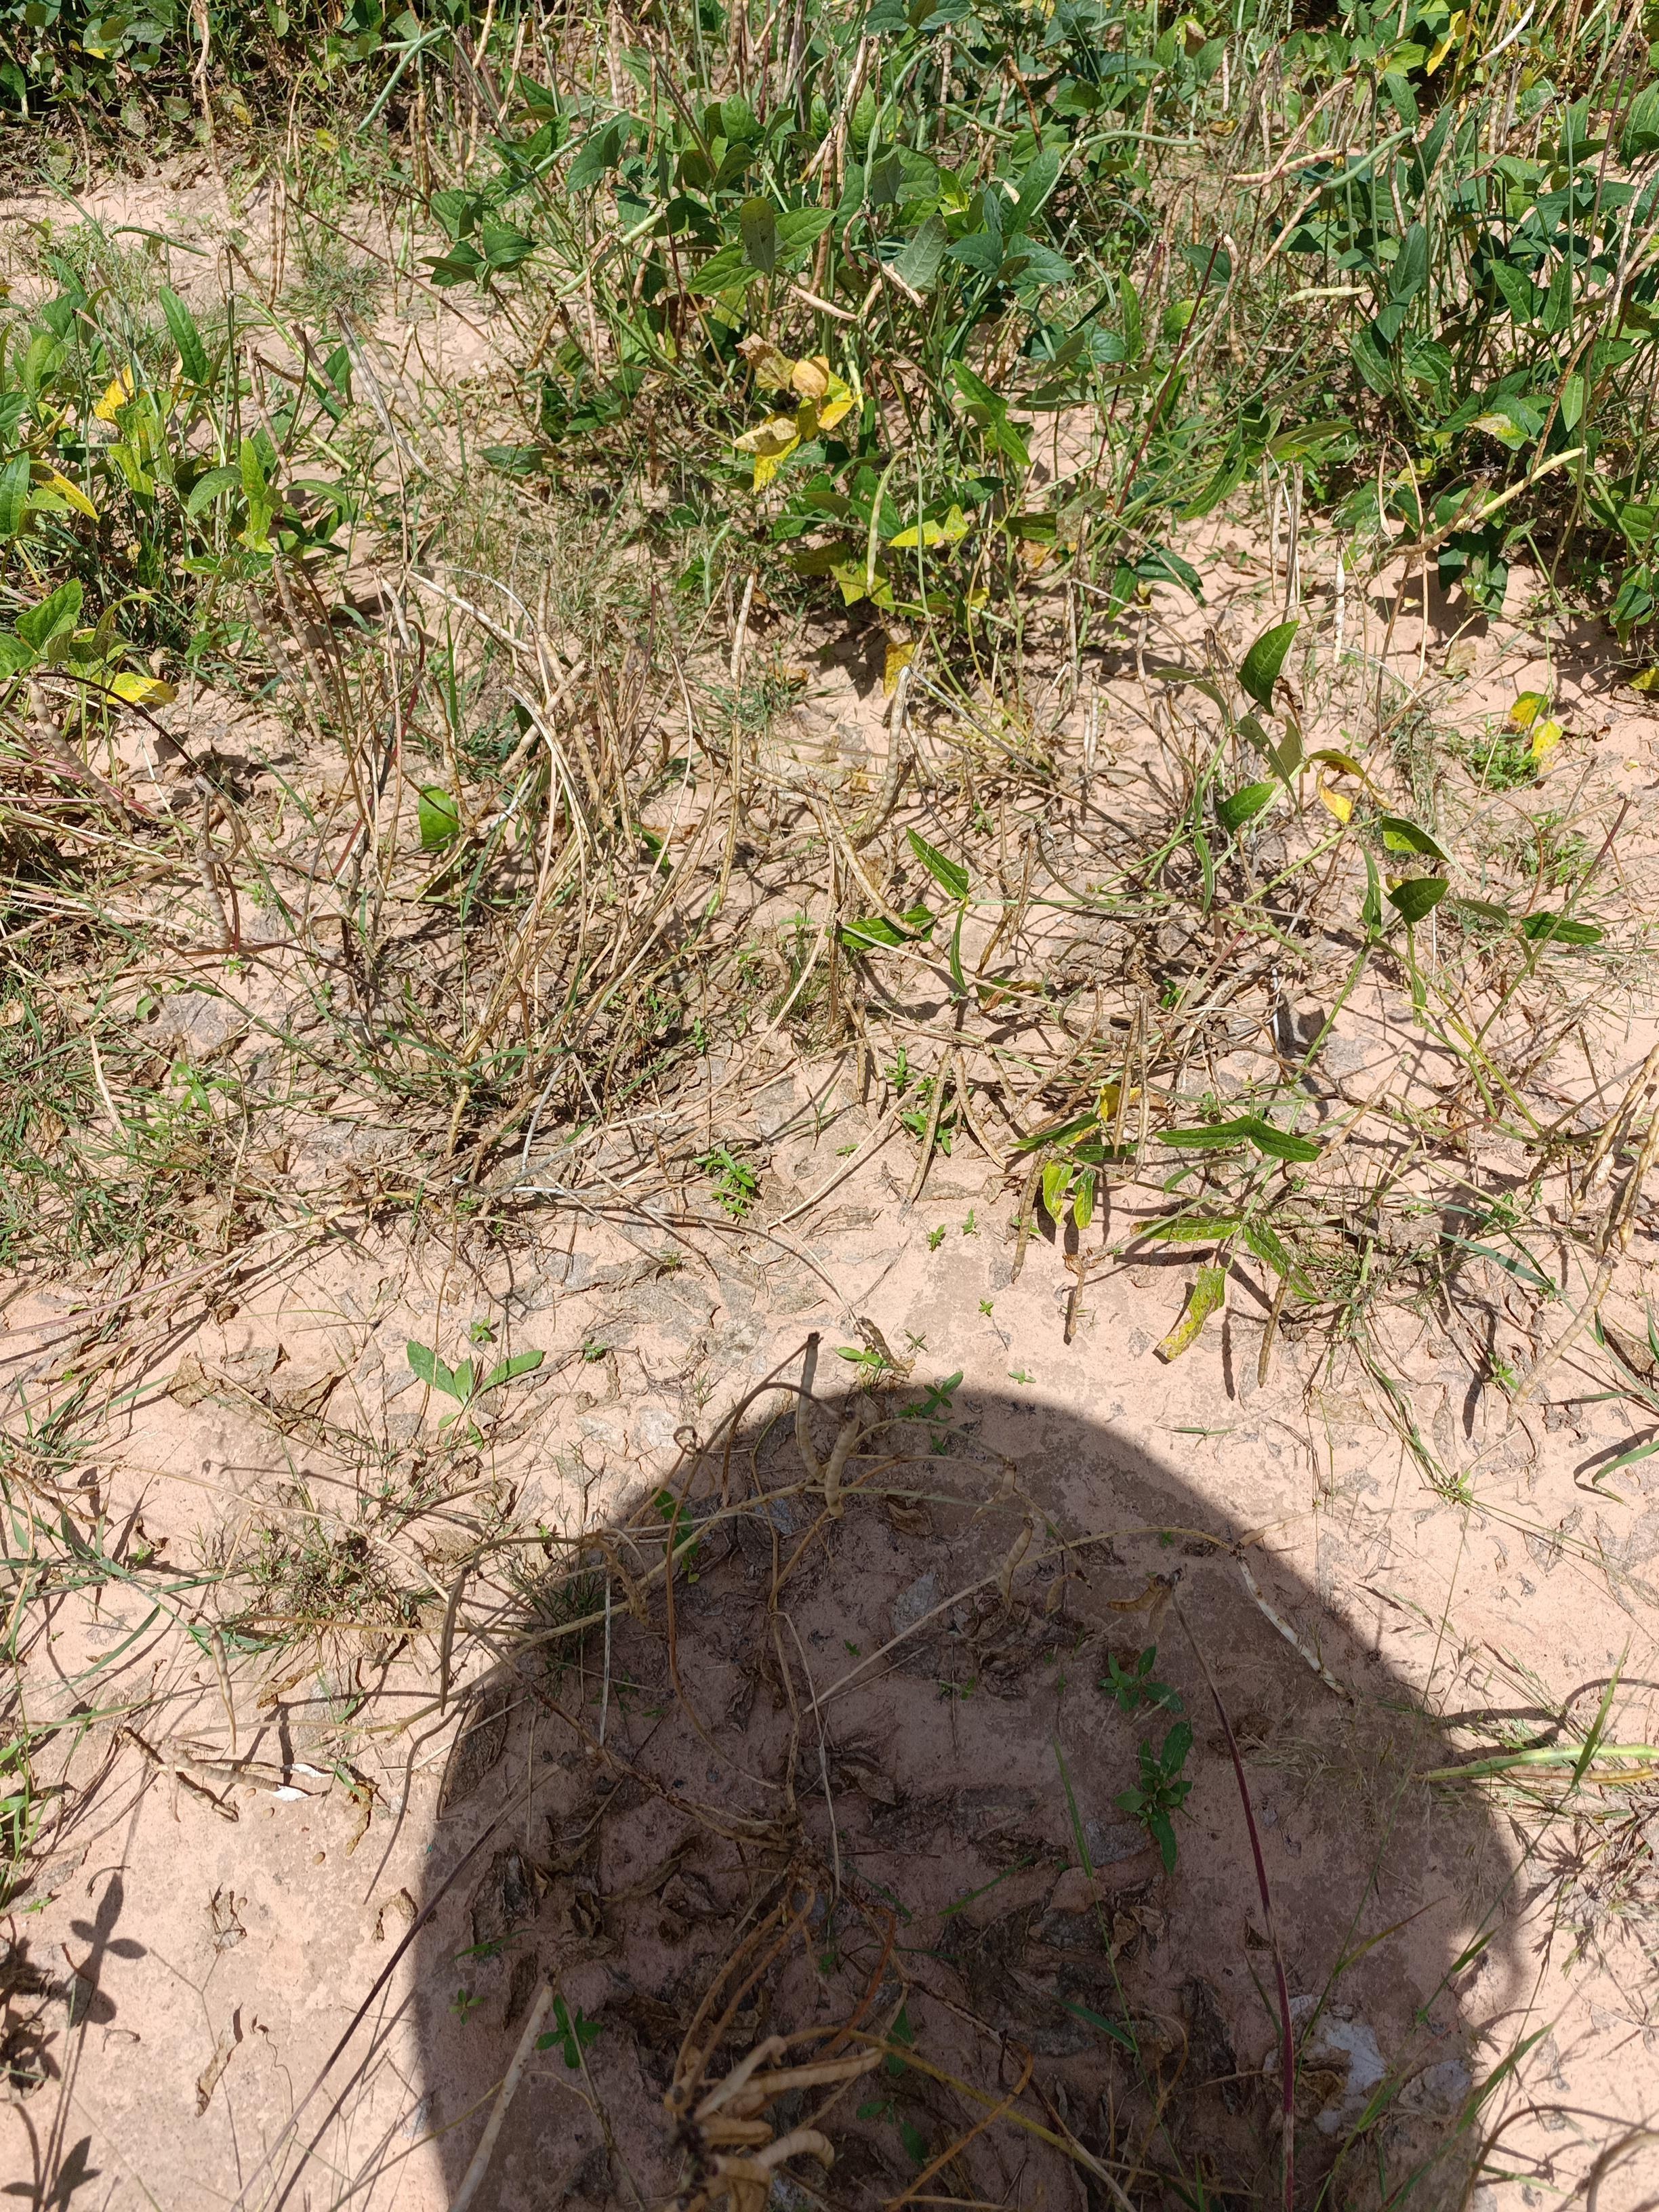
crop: cowpea
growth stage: maturity
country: Nigeria
